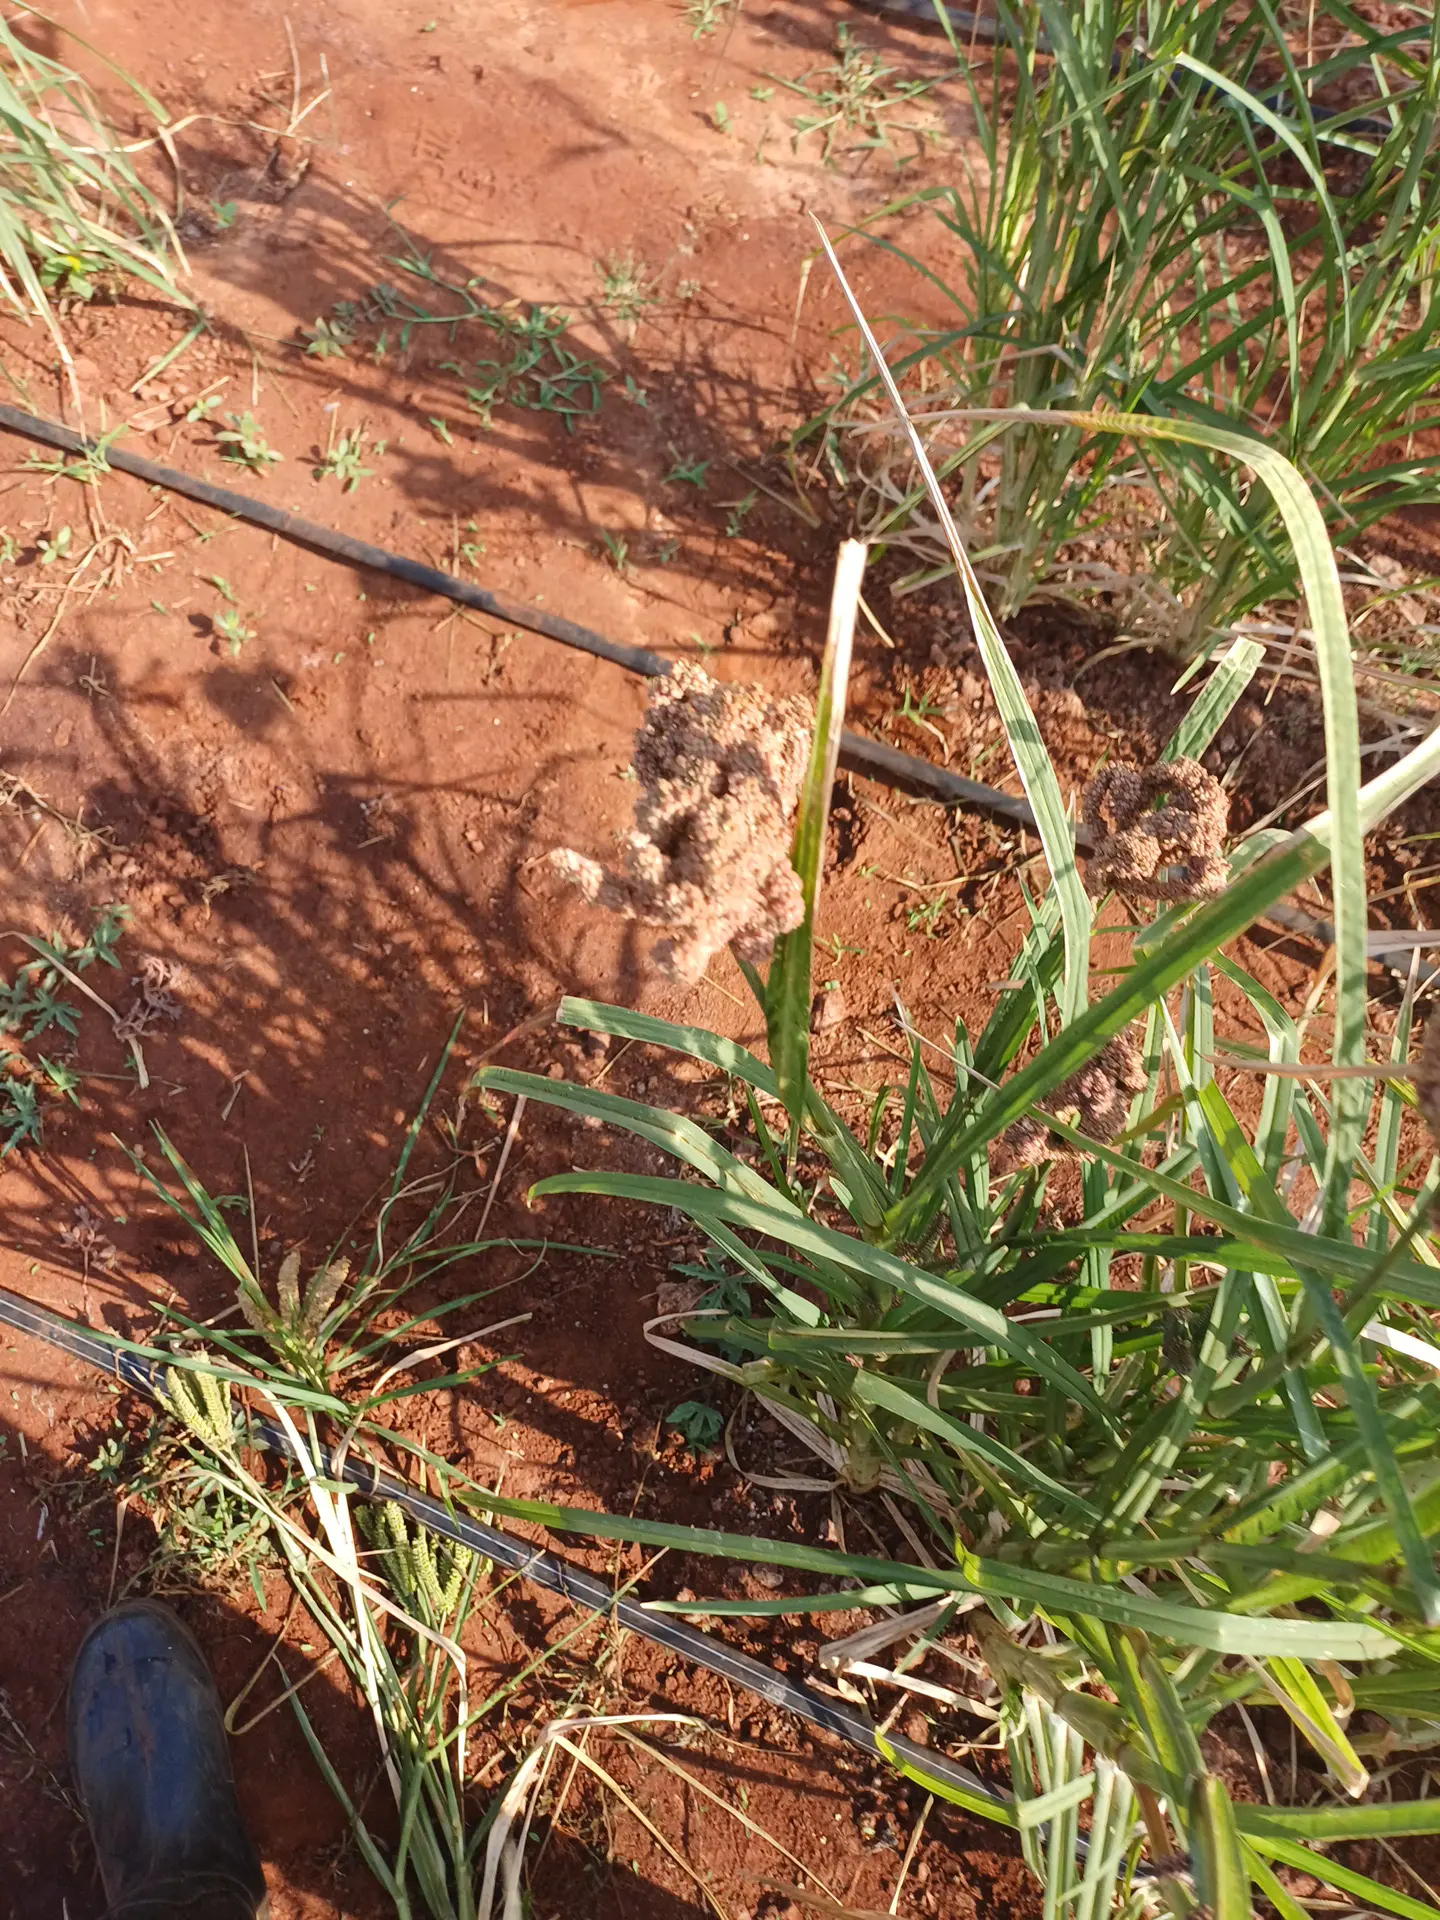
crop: finger millet
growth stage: filling grain
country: Kenya
